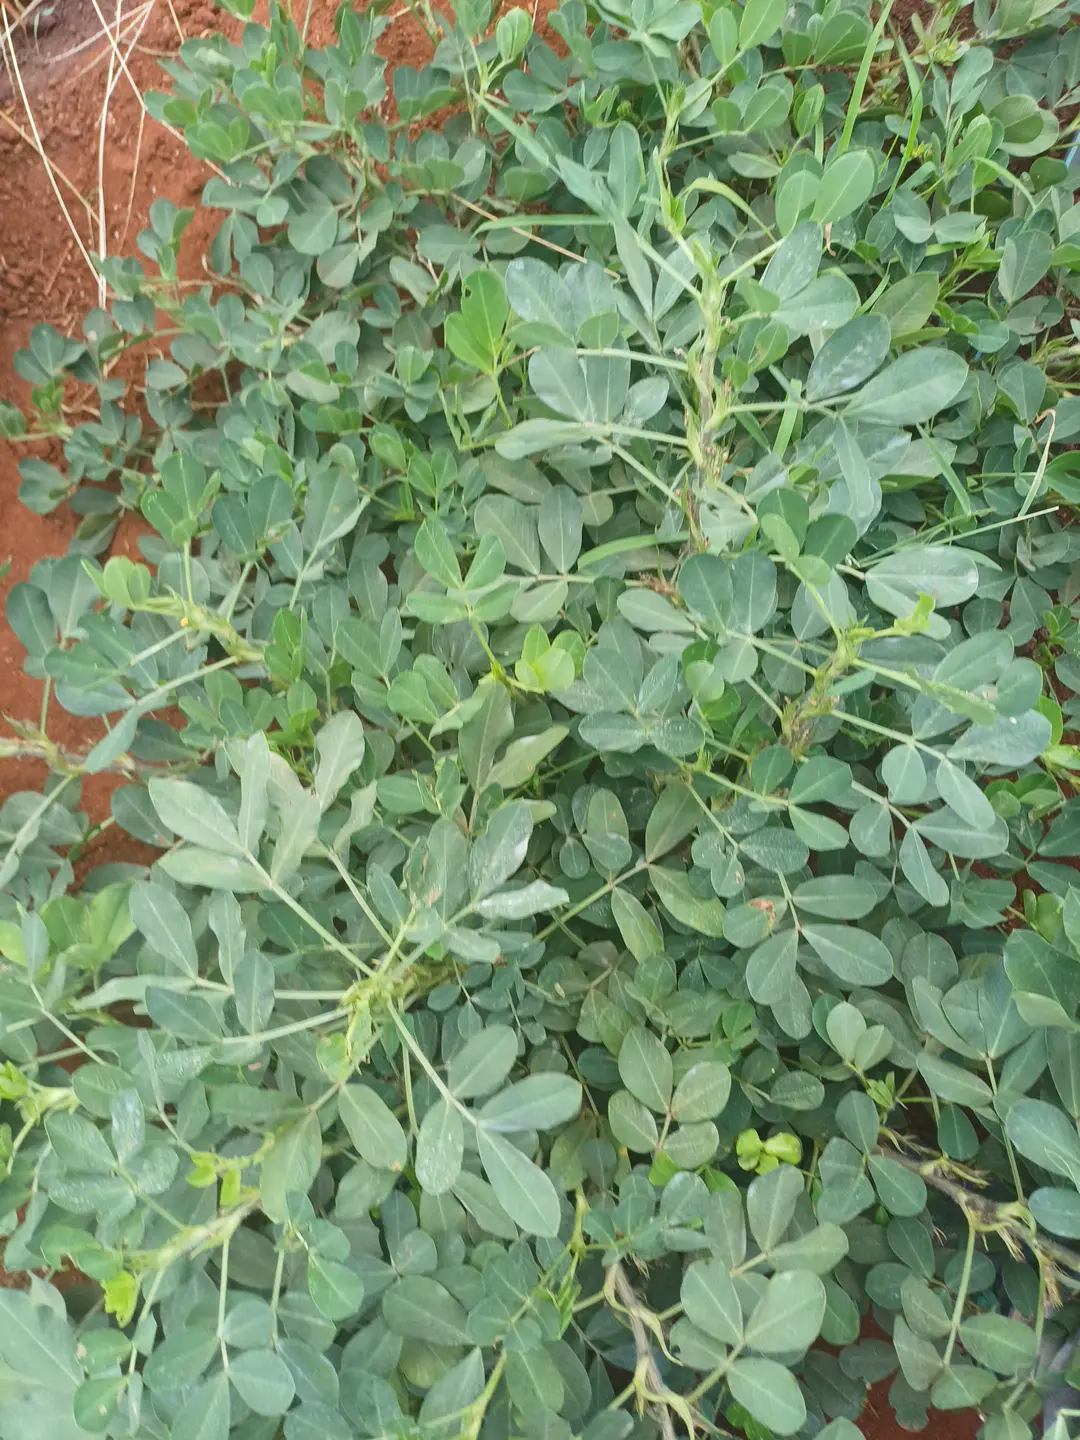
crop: groundnut
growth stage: pegging
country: Kenya
